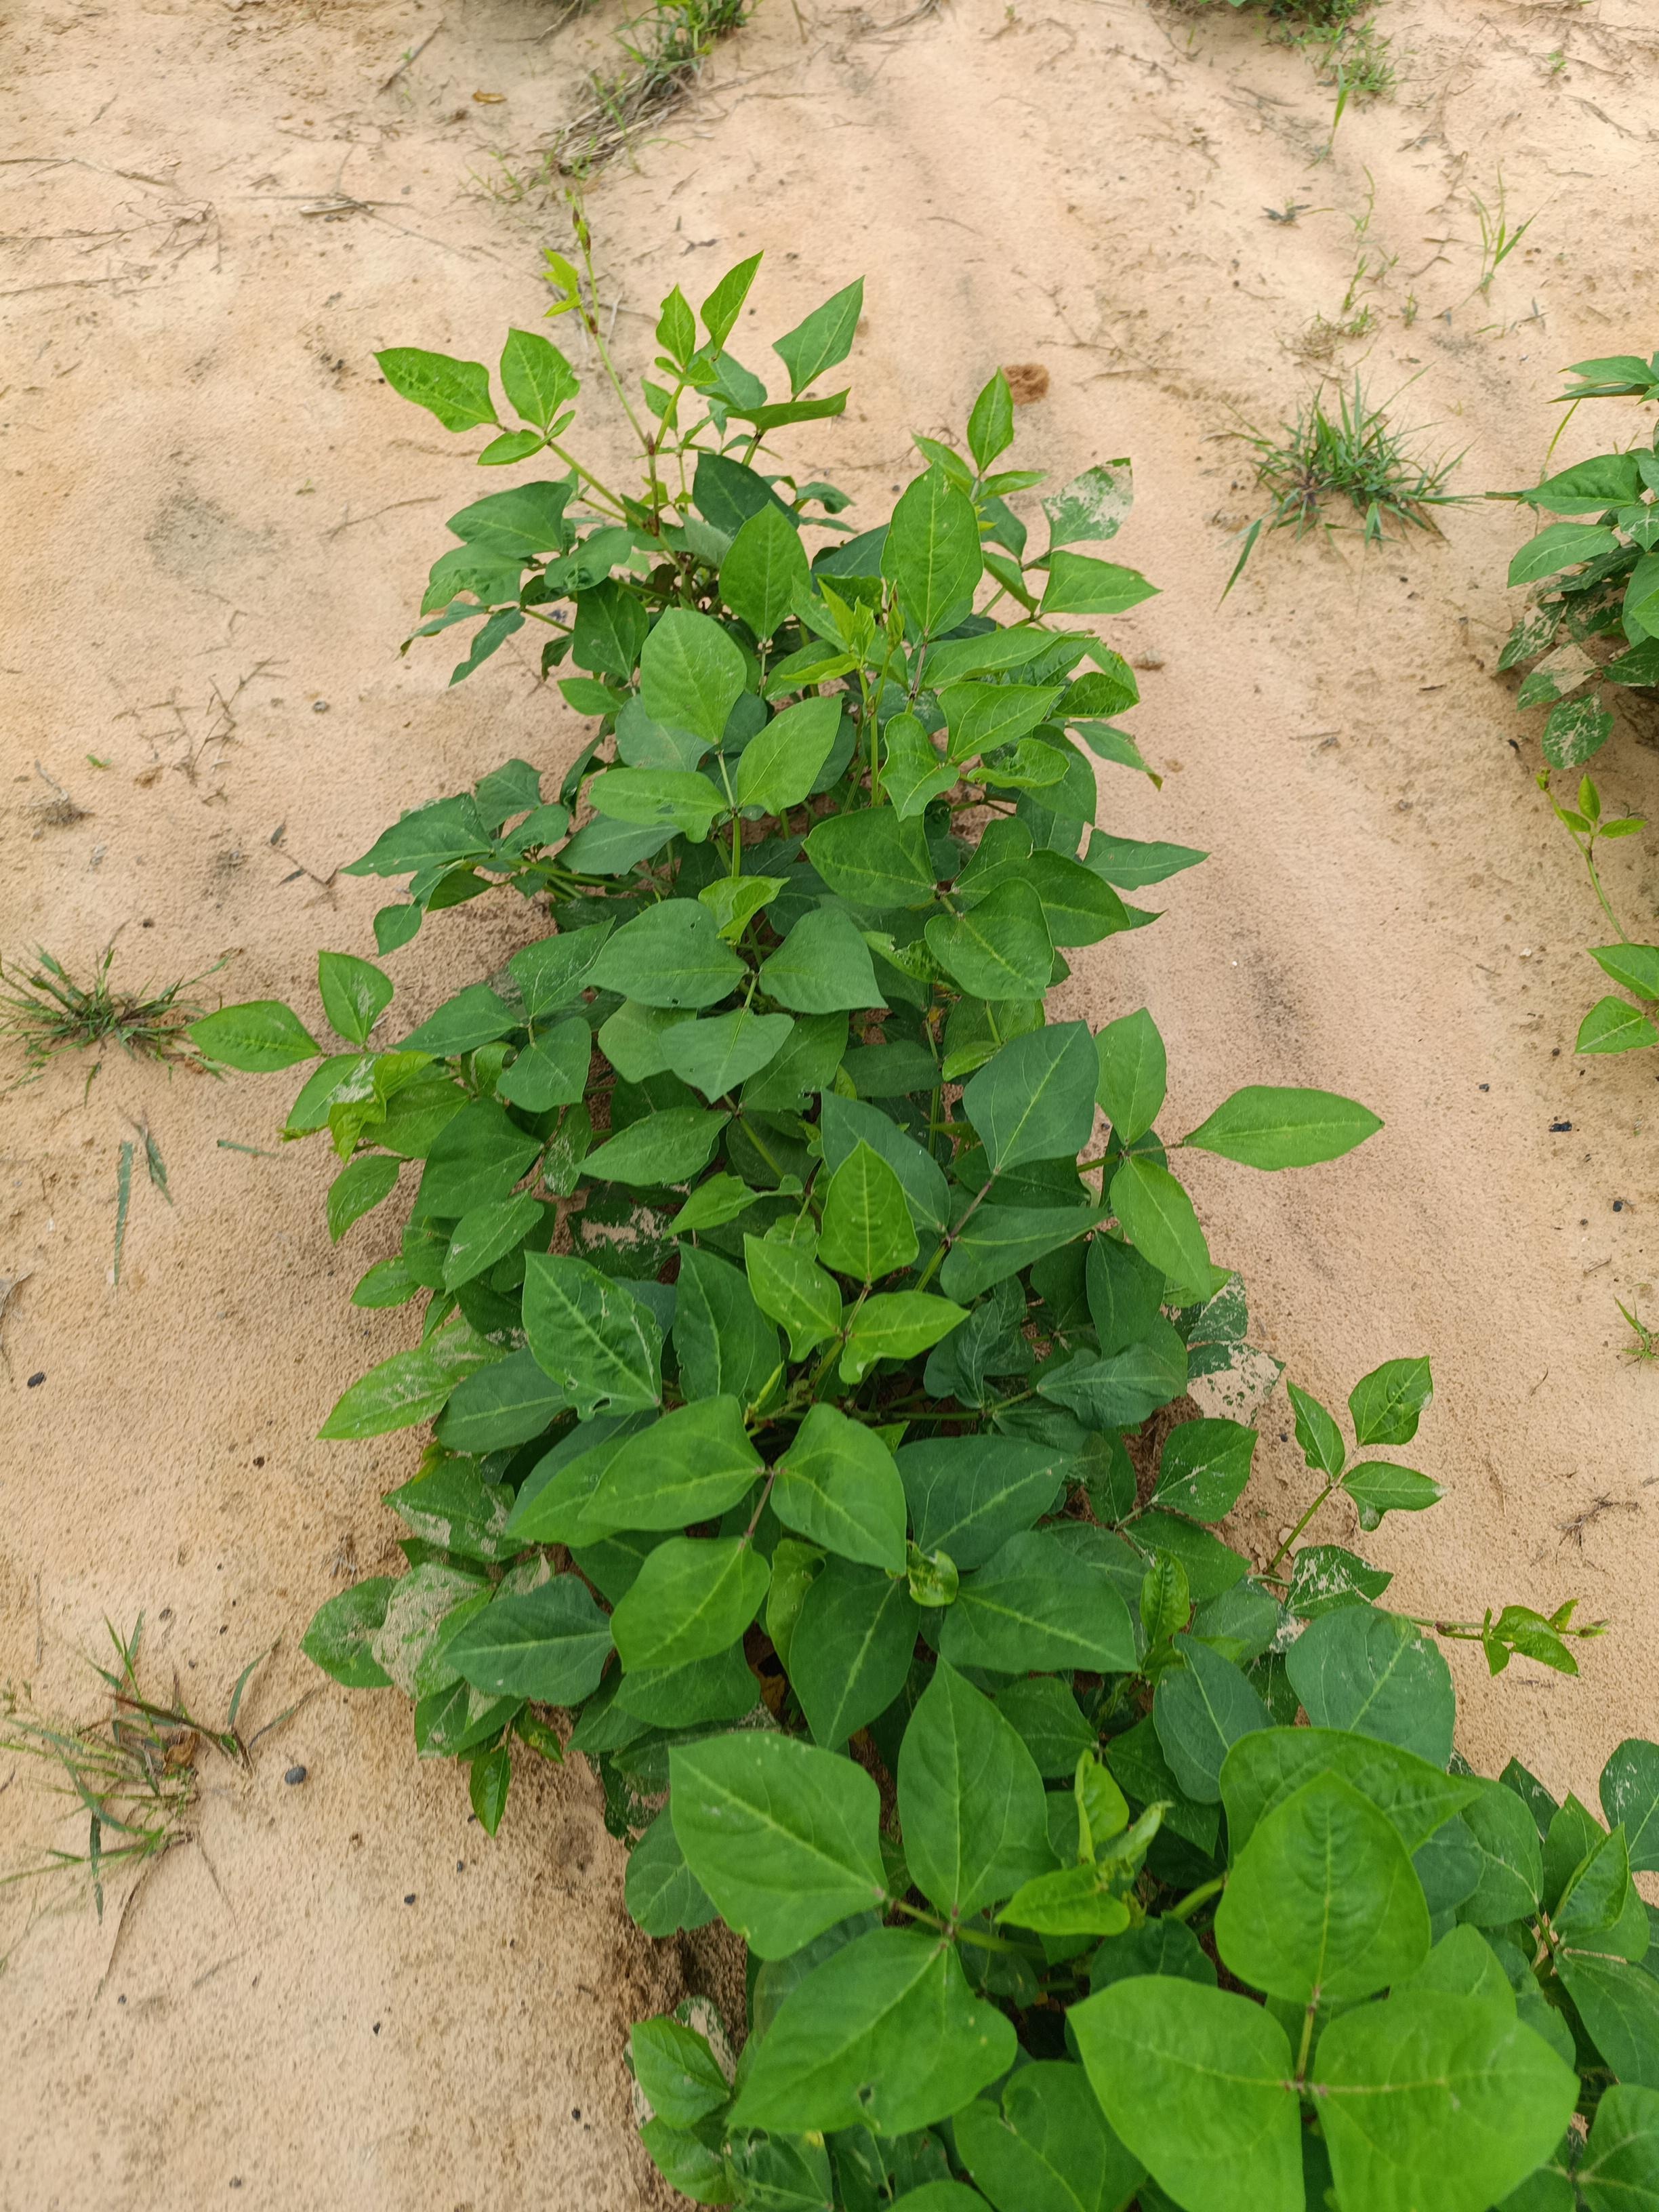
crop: cowpea
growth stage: emergence
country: Nigeria
